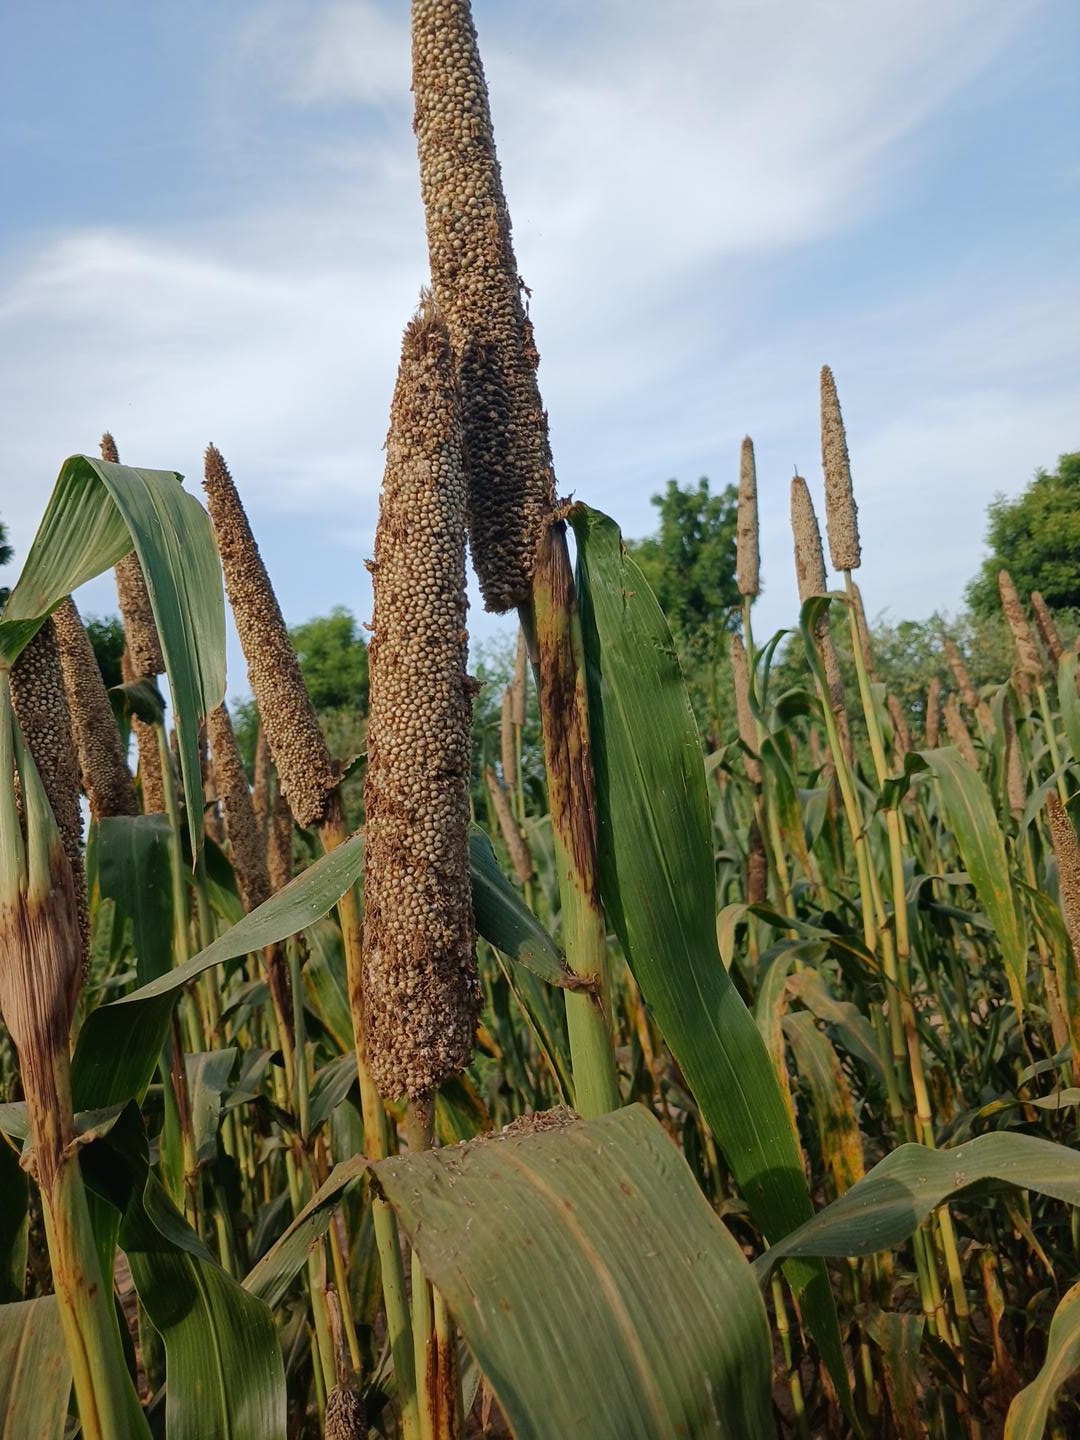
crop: pearl millet
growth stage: maturity
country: Senegal
